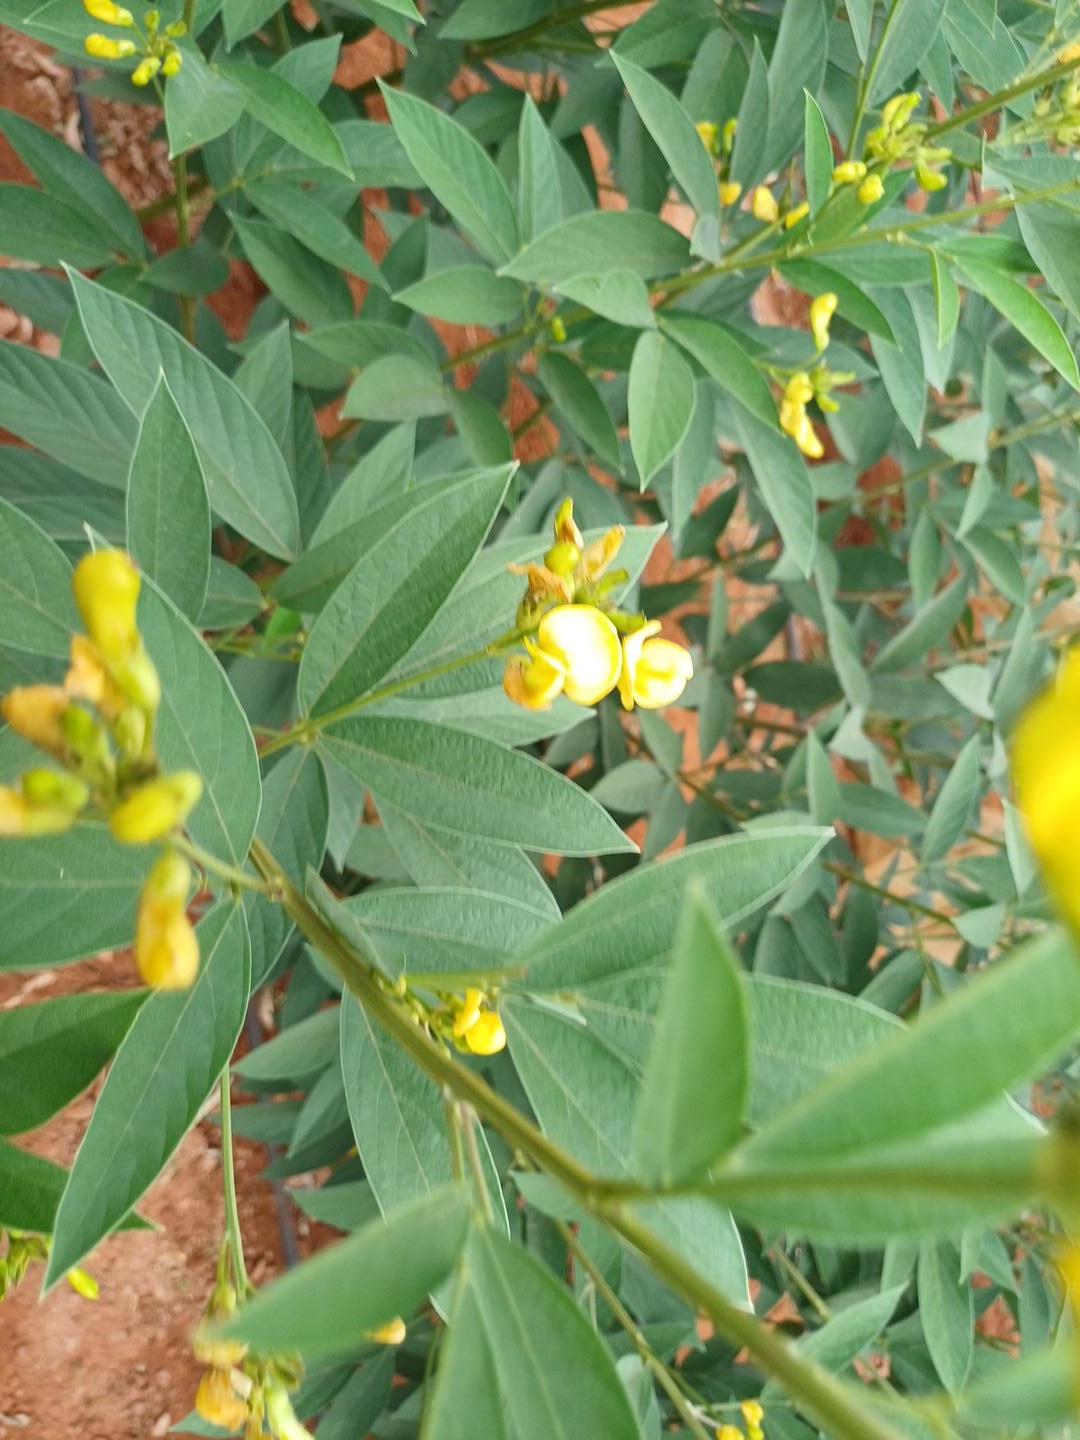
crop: pigeonpea
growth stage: flowering
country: Kenya
